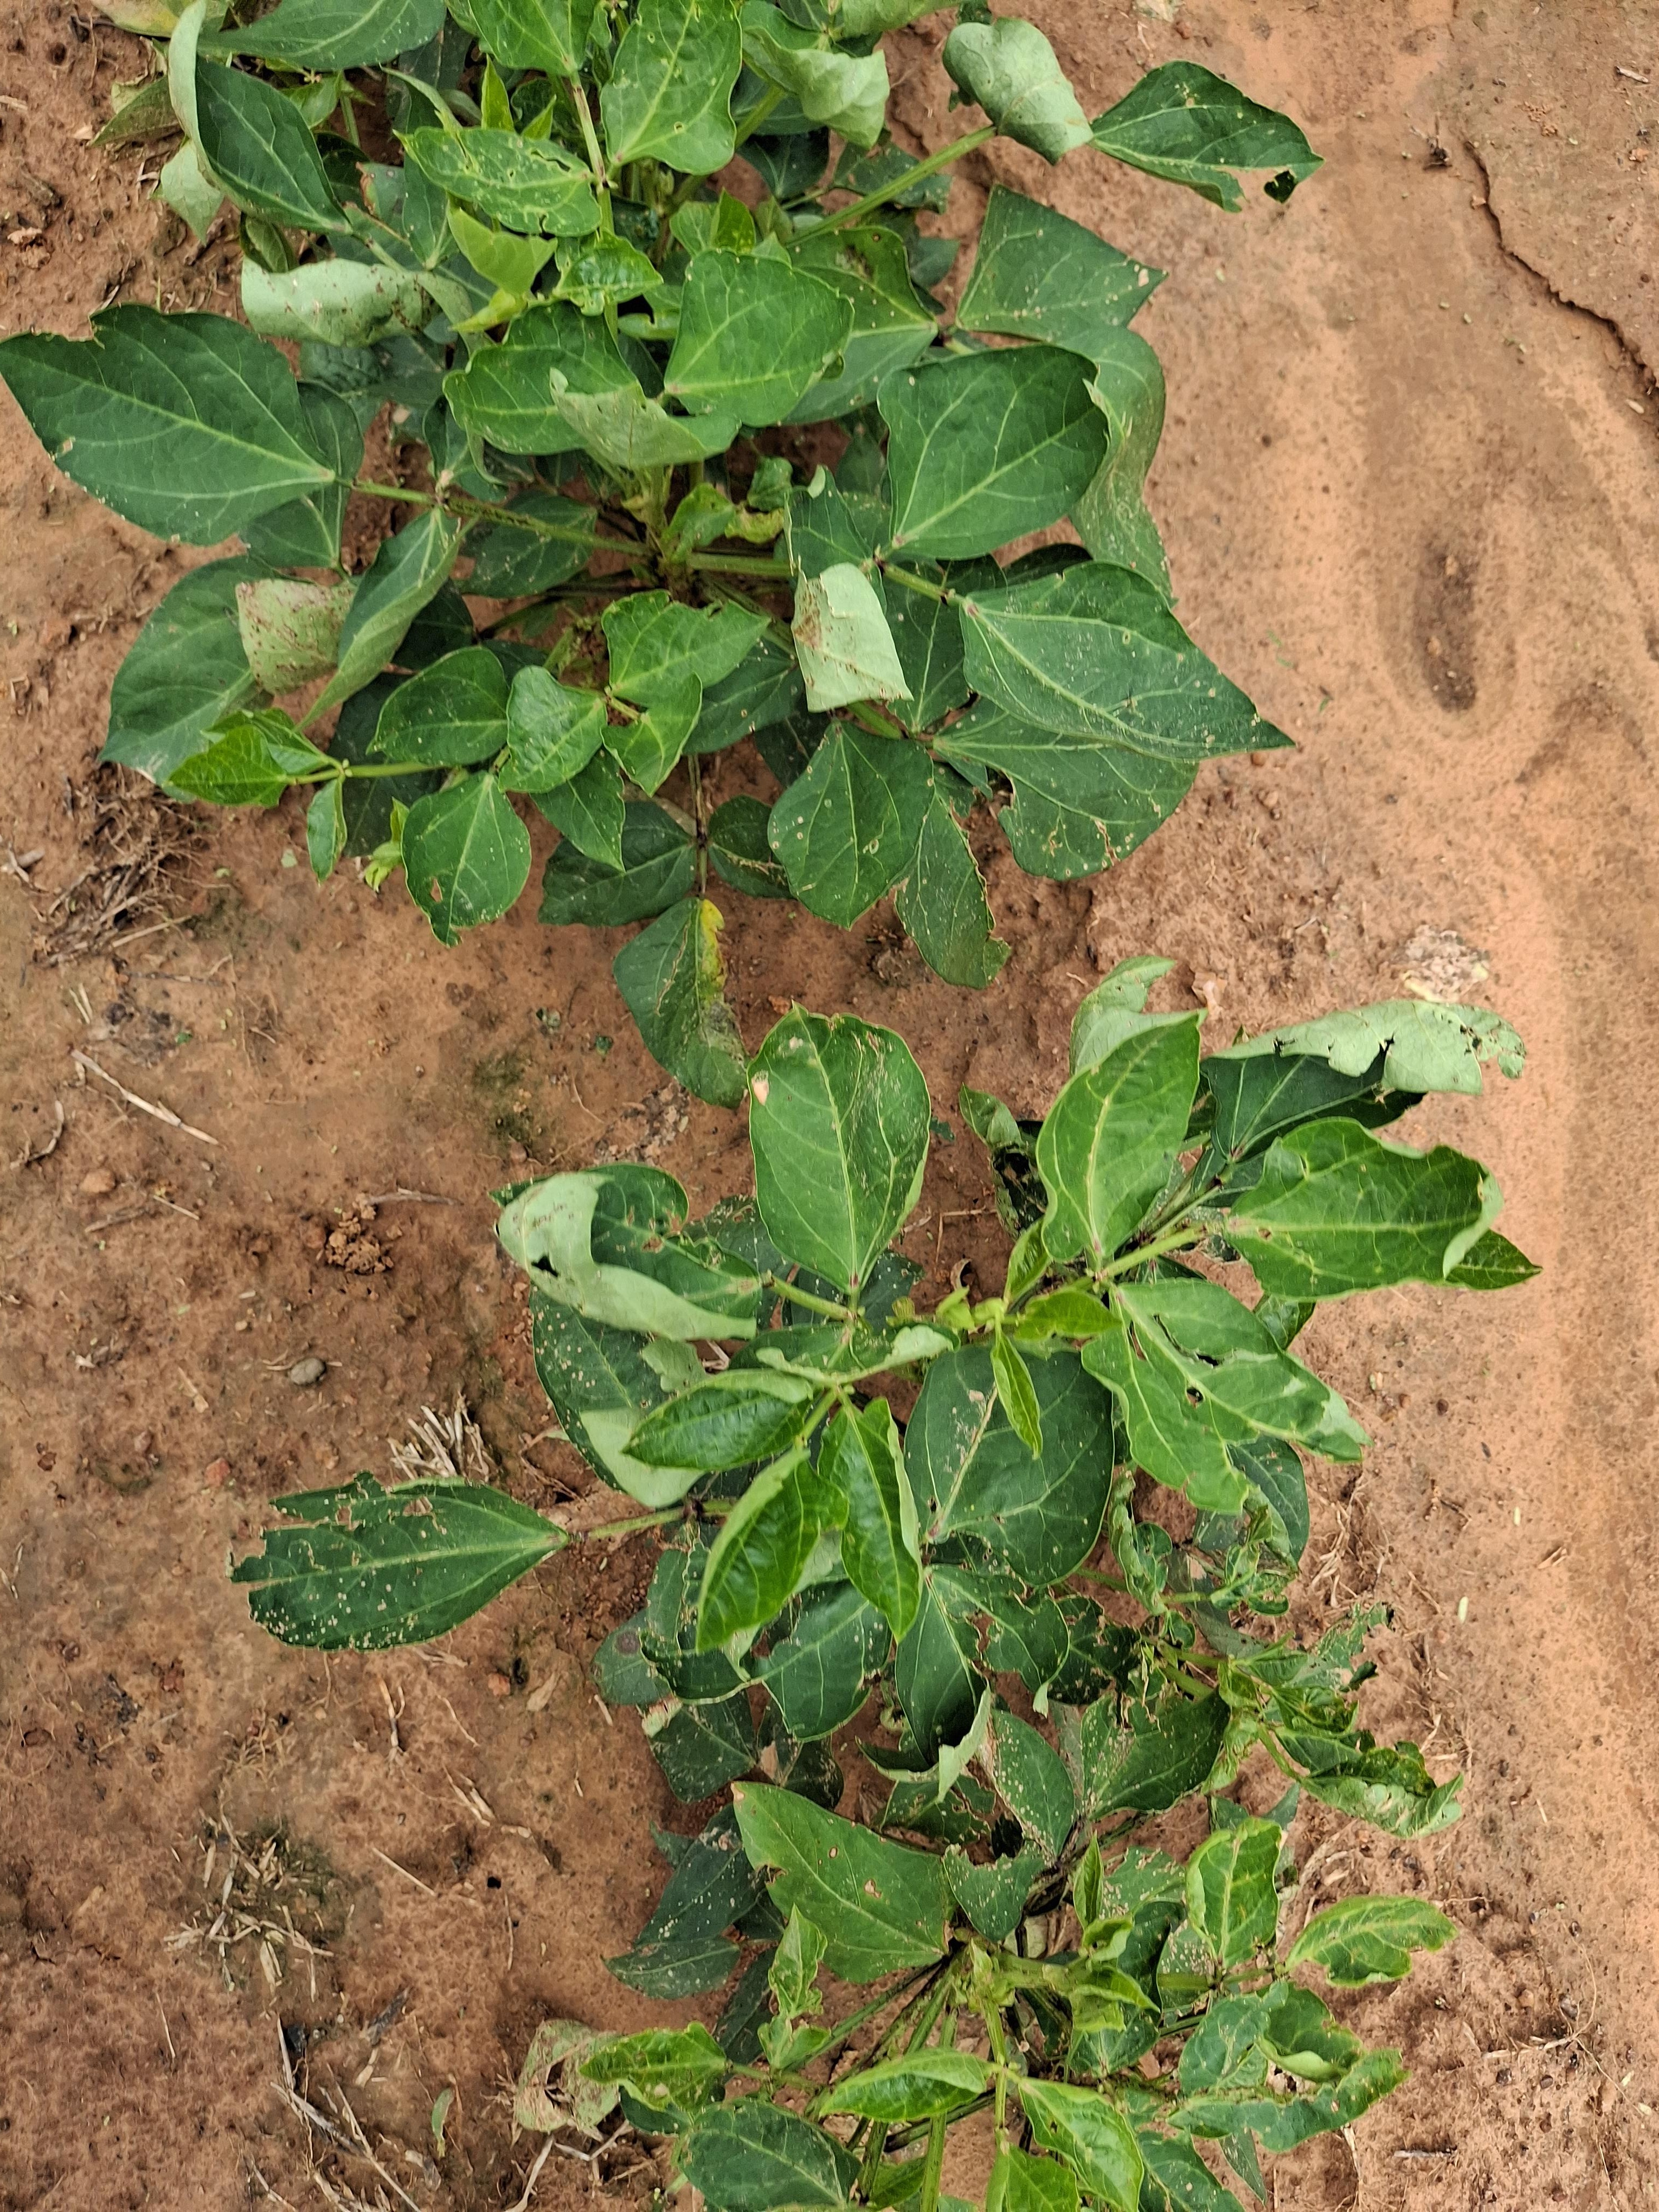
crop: cowpea
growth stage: vegetative
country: Nigeria
